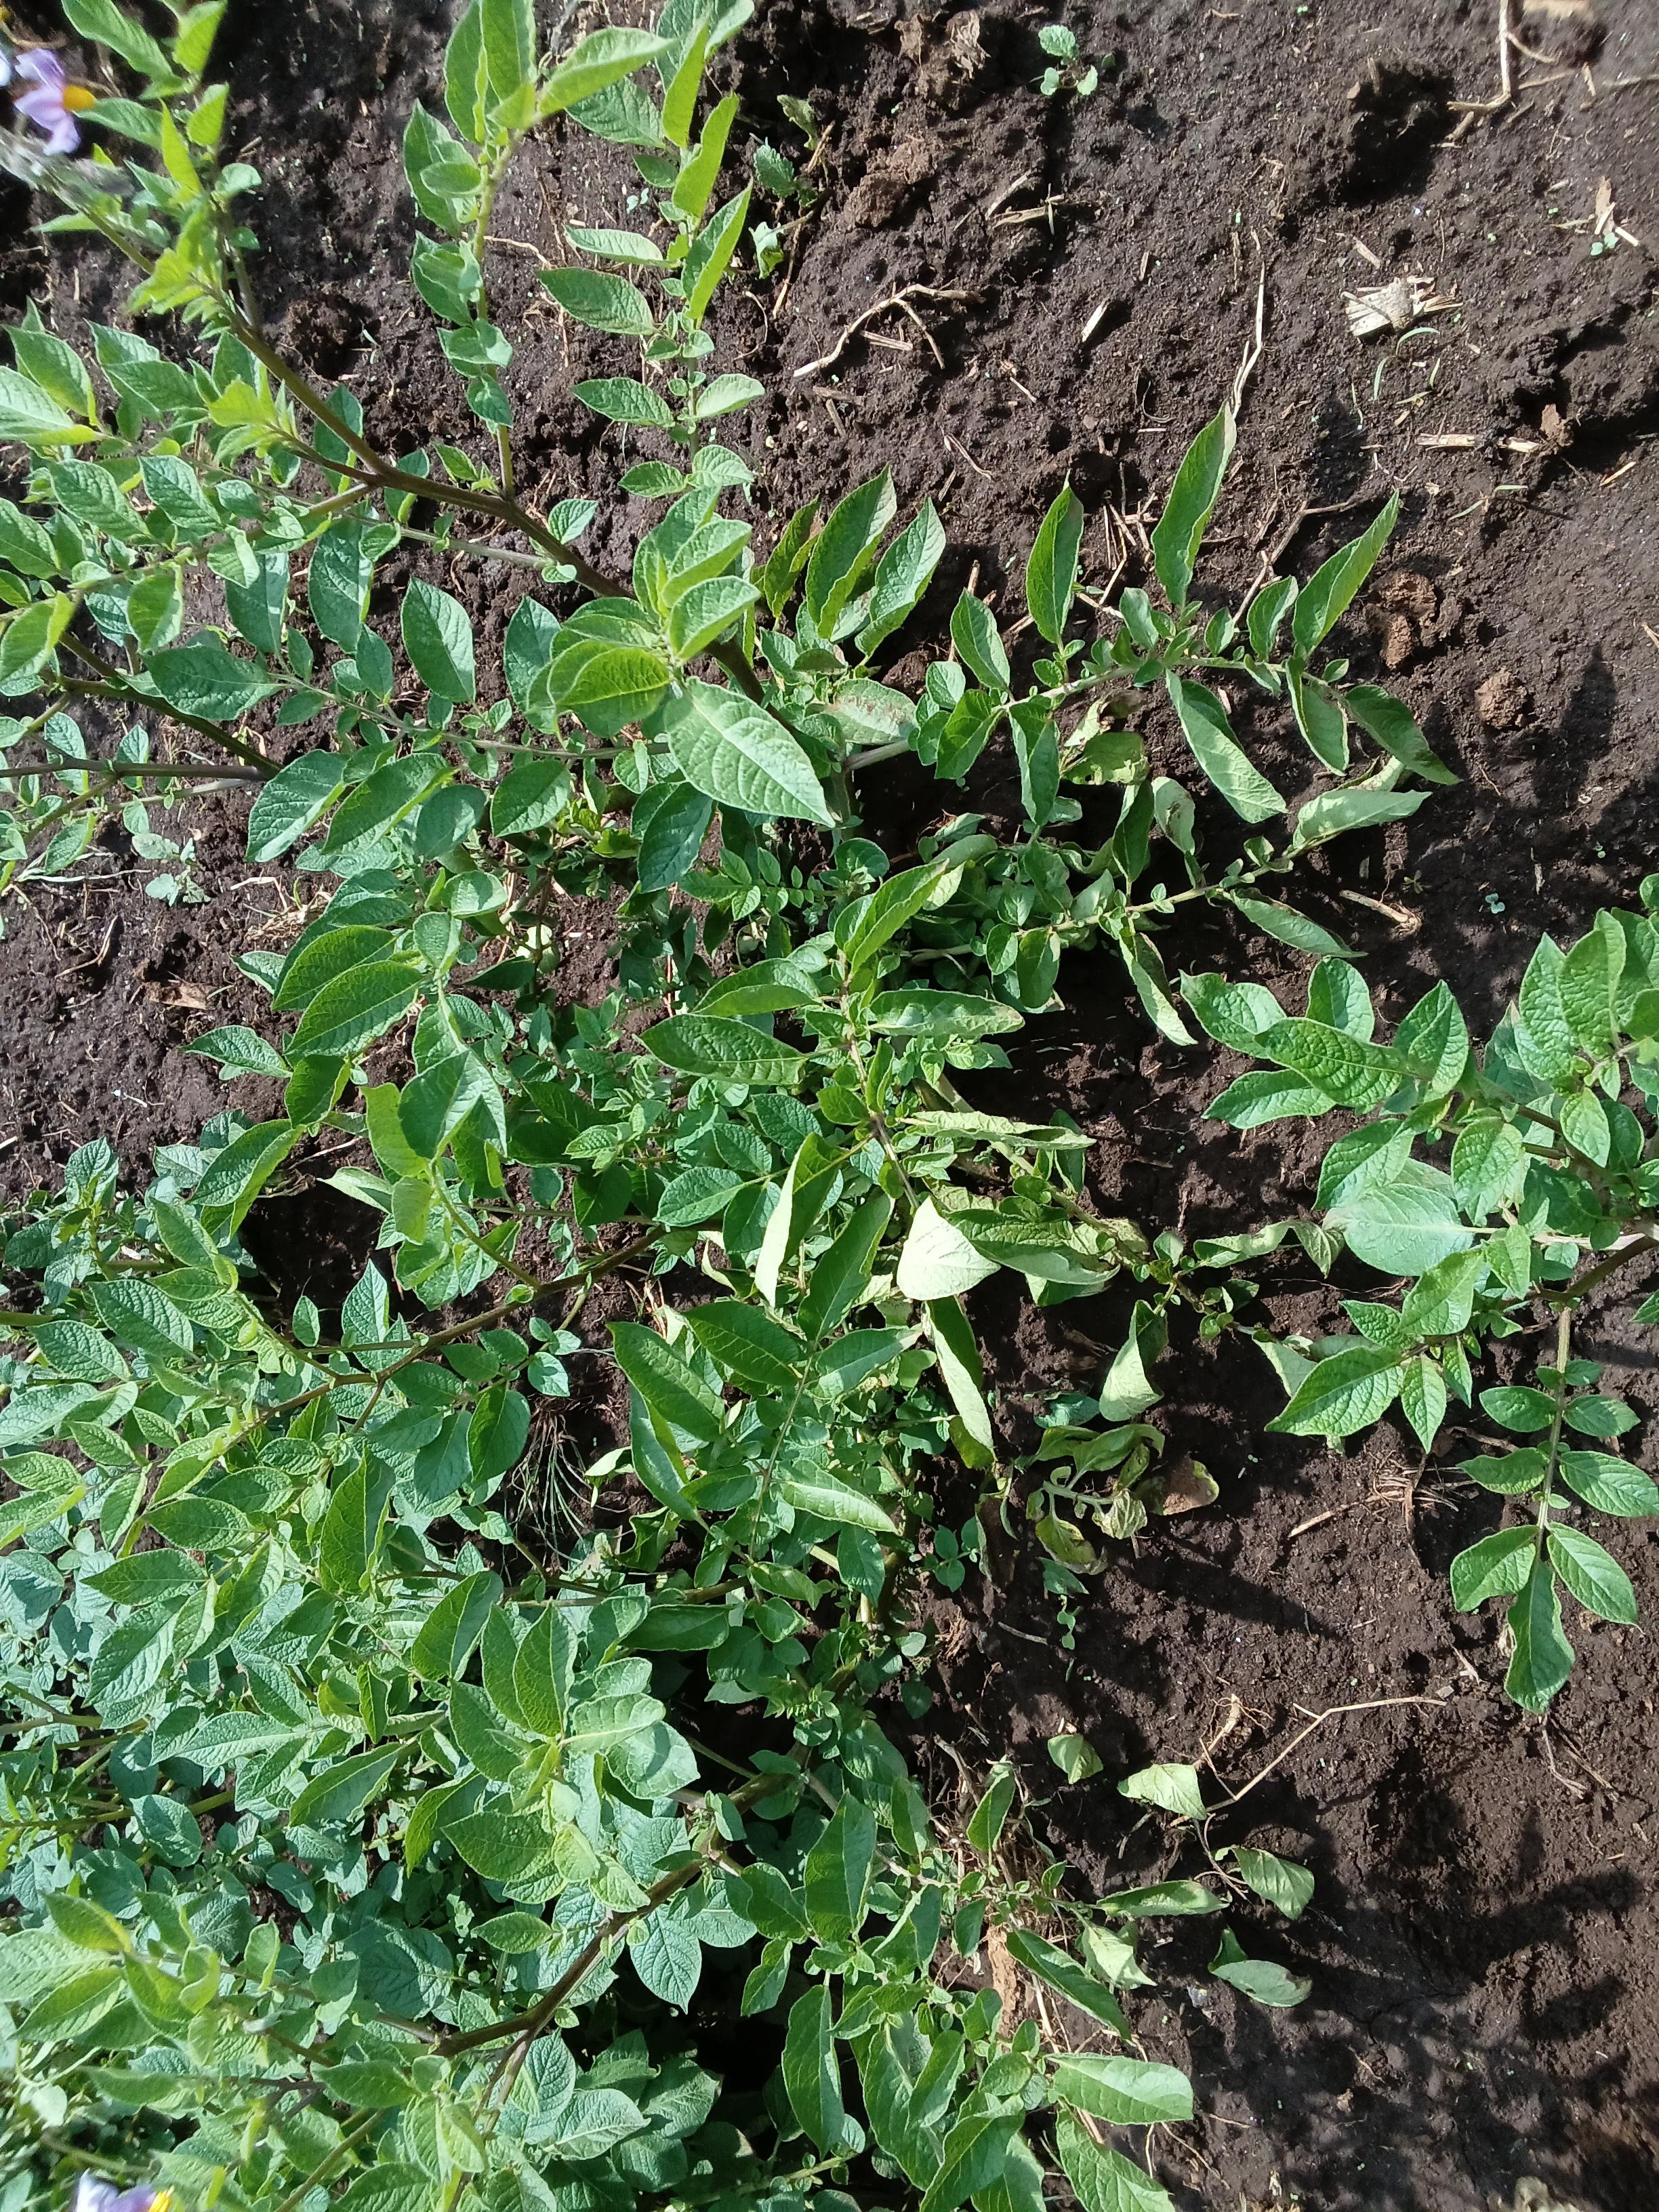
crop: potato
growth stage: flowering
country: Kenya
